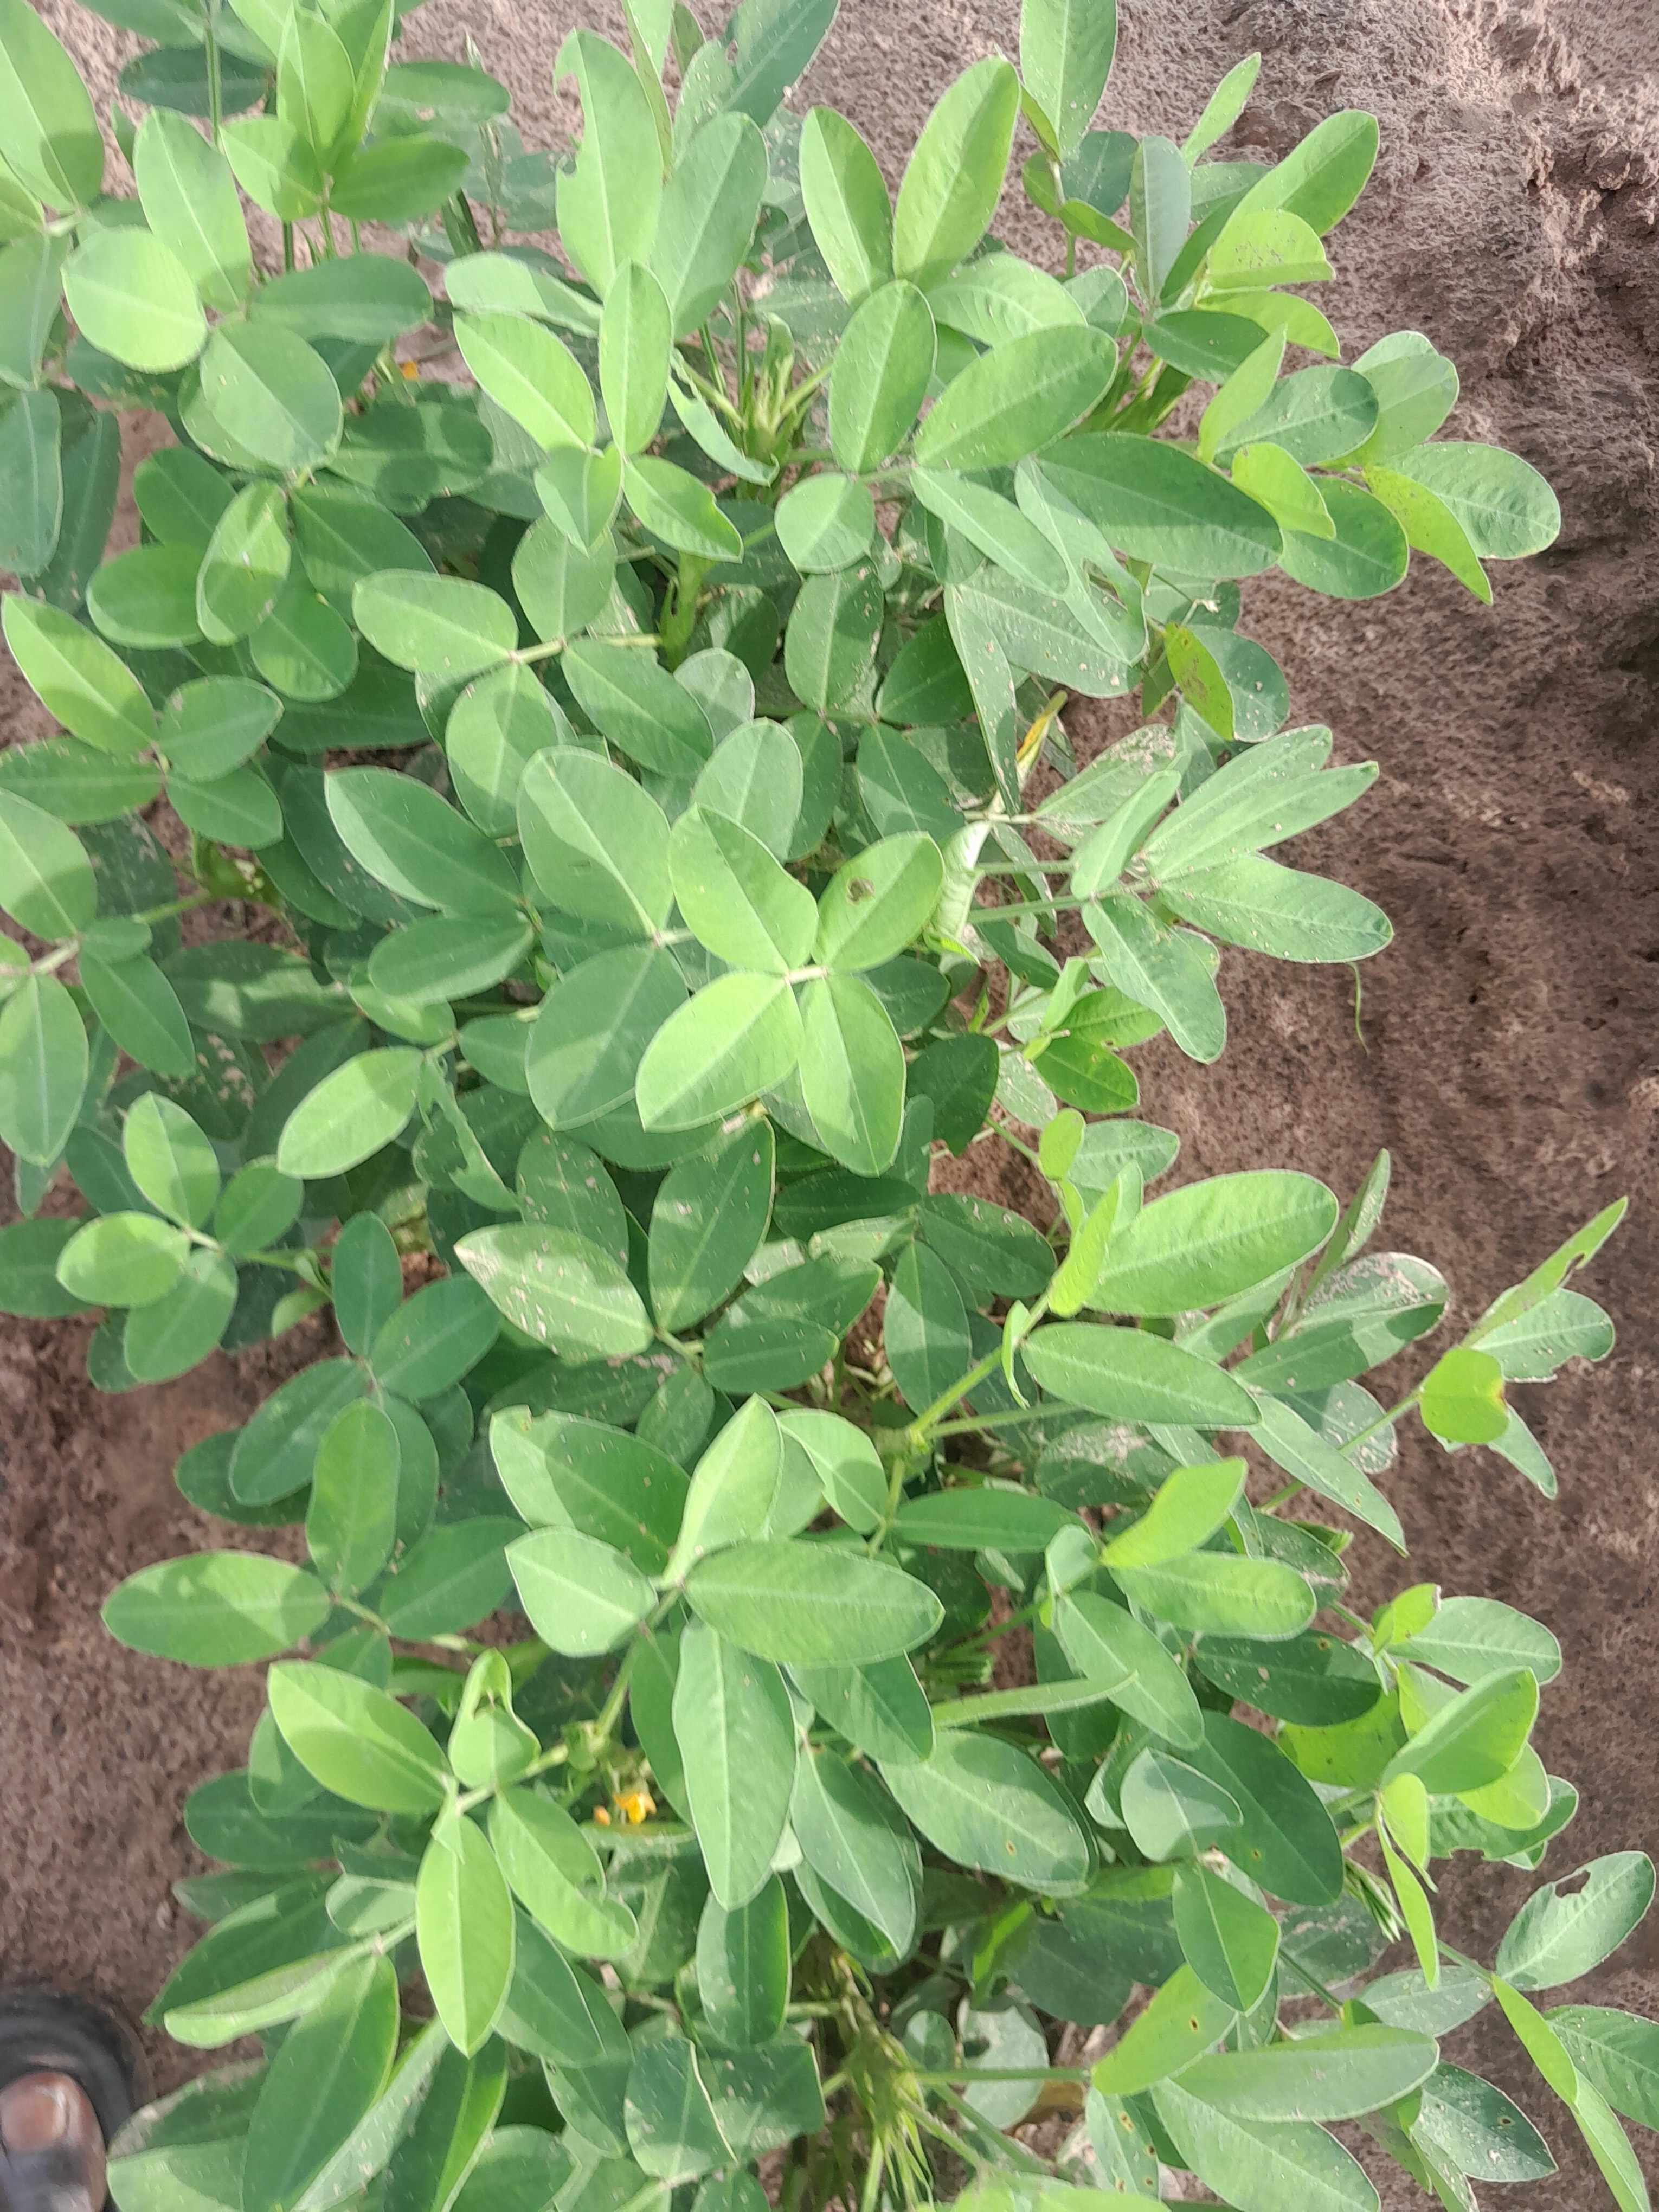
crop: groundnut
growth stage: flowering
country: Senegal
